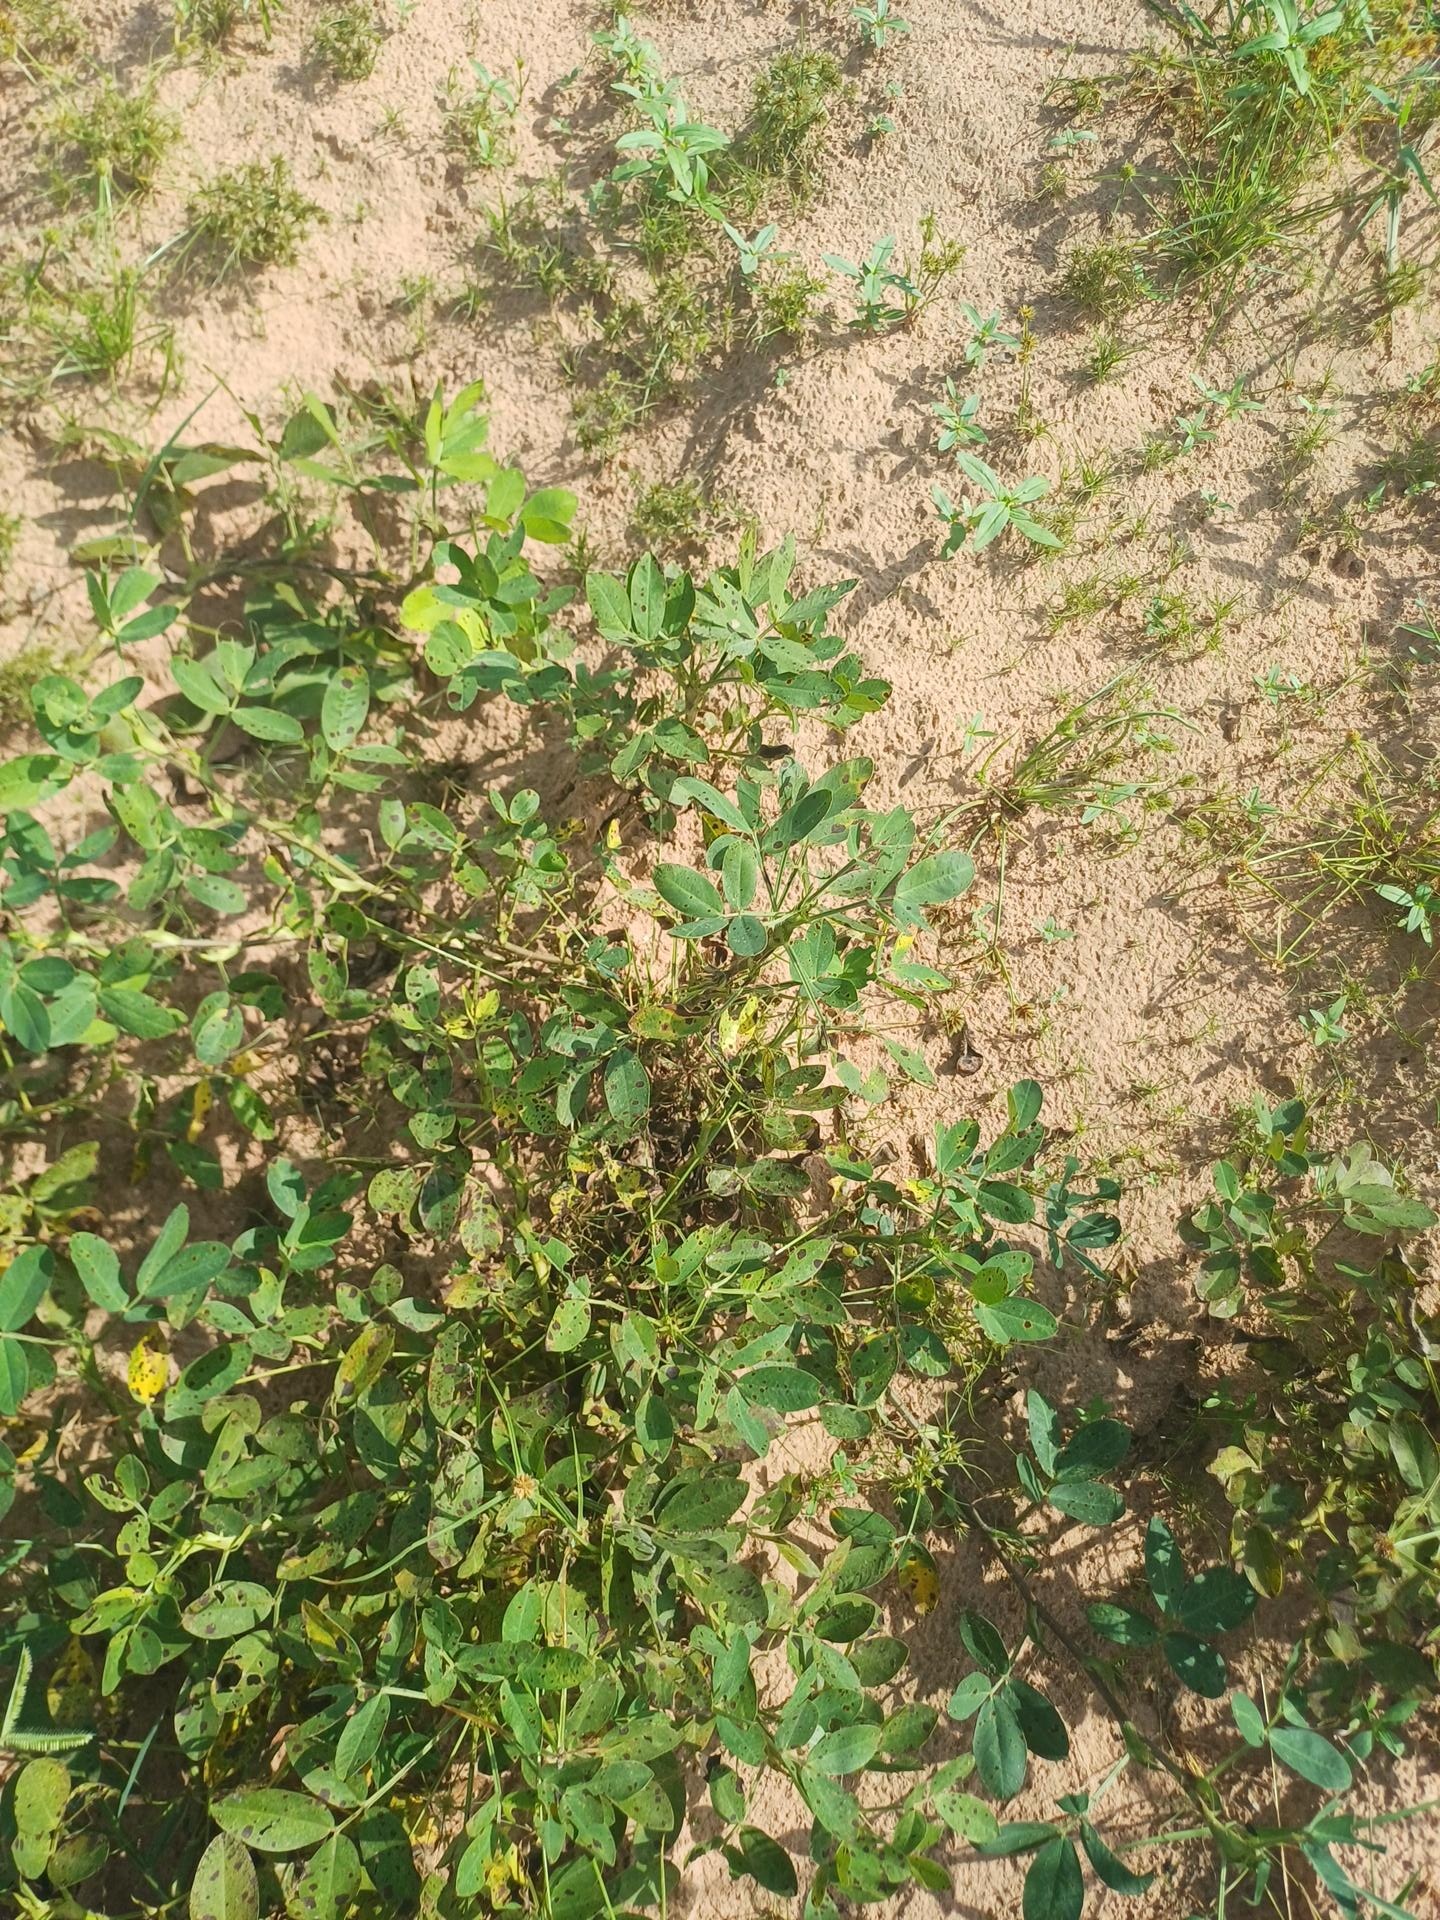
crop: groundnut
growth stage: flowering
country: Senegal
